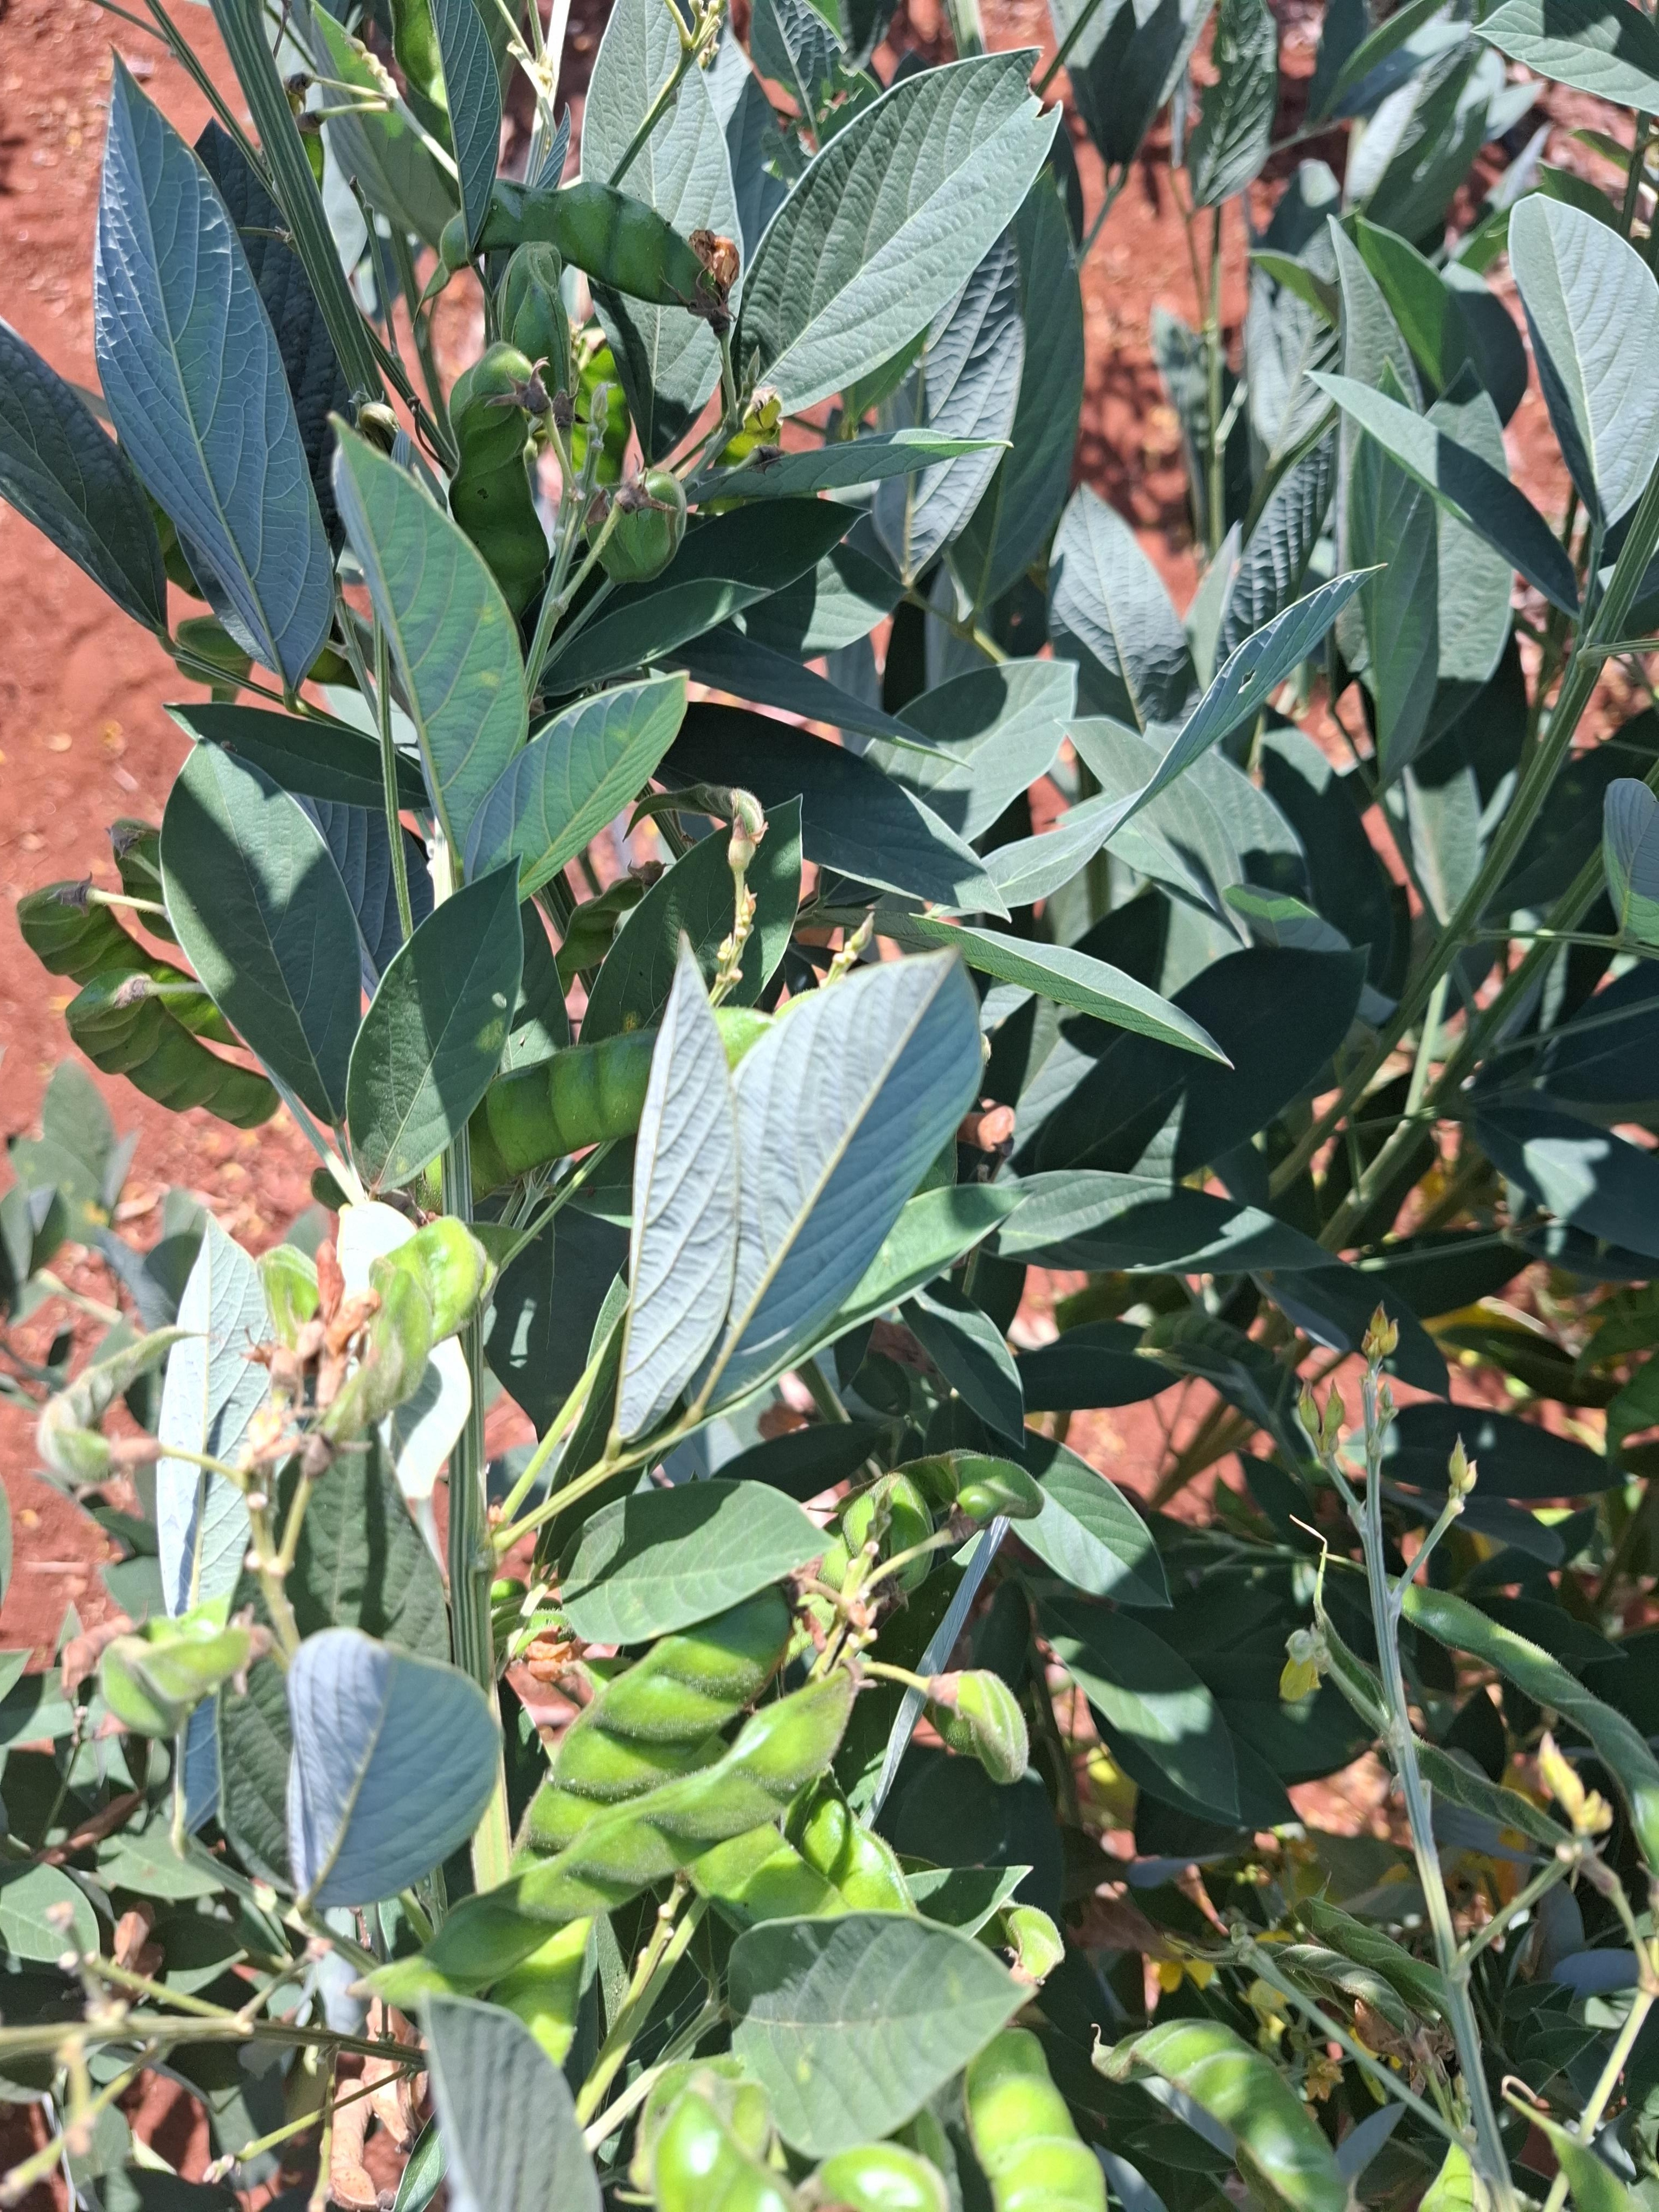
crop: pigeonpea
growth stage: development pod
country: Kenya
